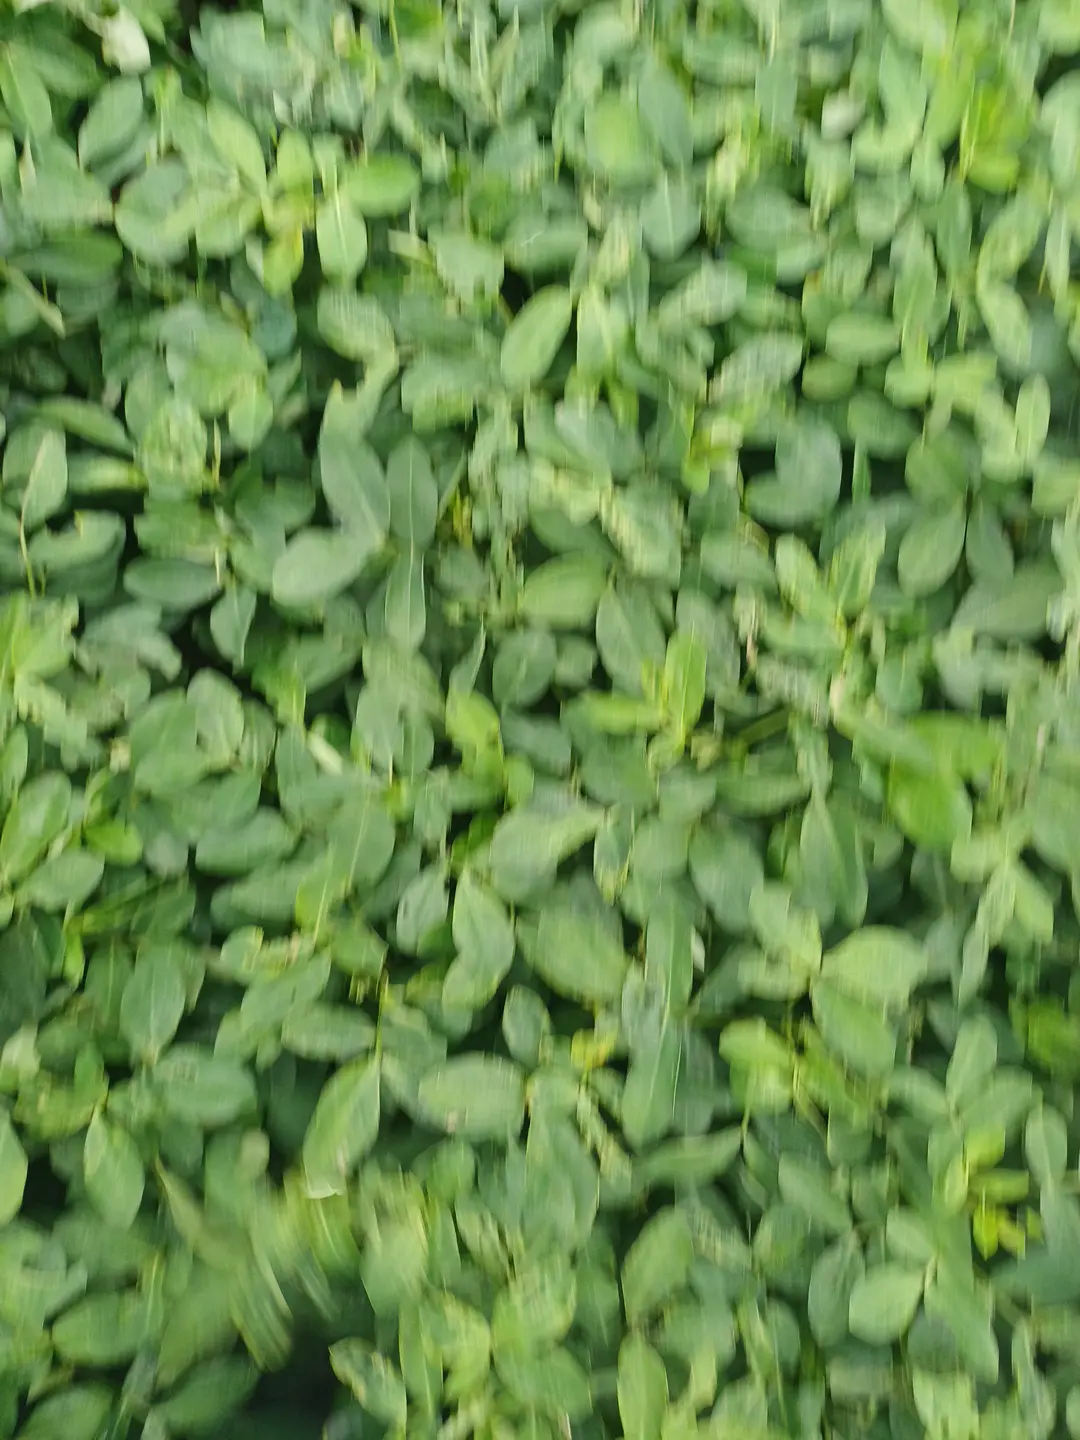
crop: groundnut
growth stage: pegging
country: Kenya
